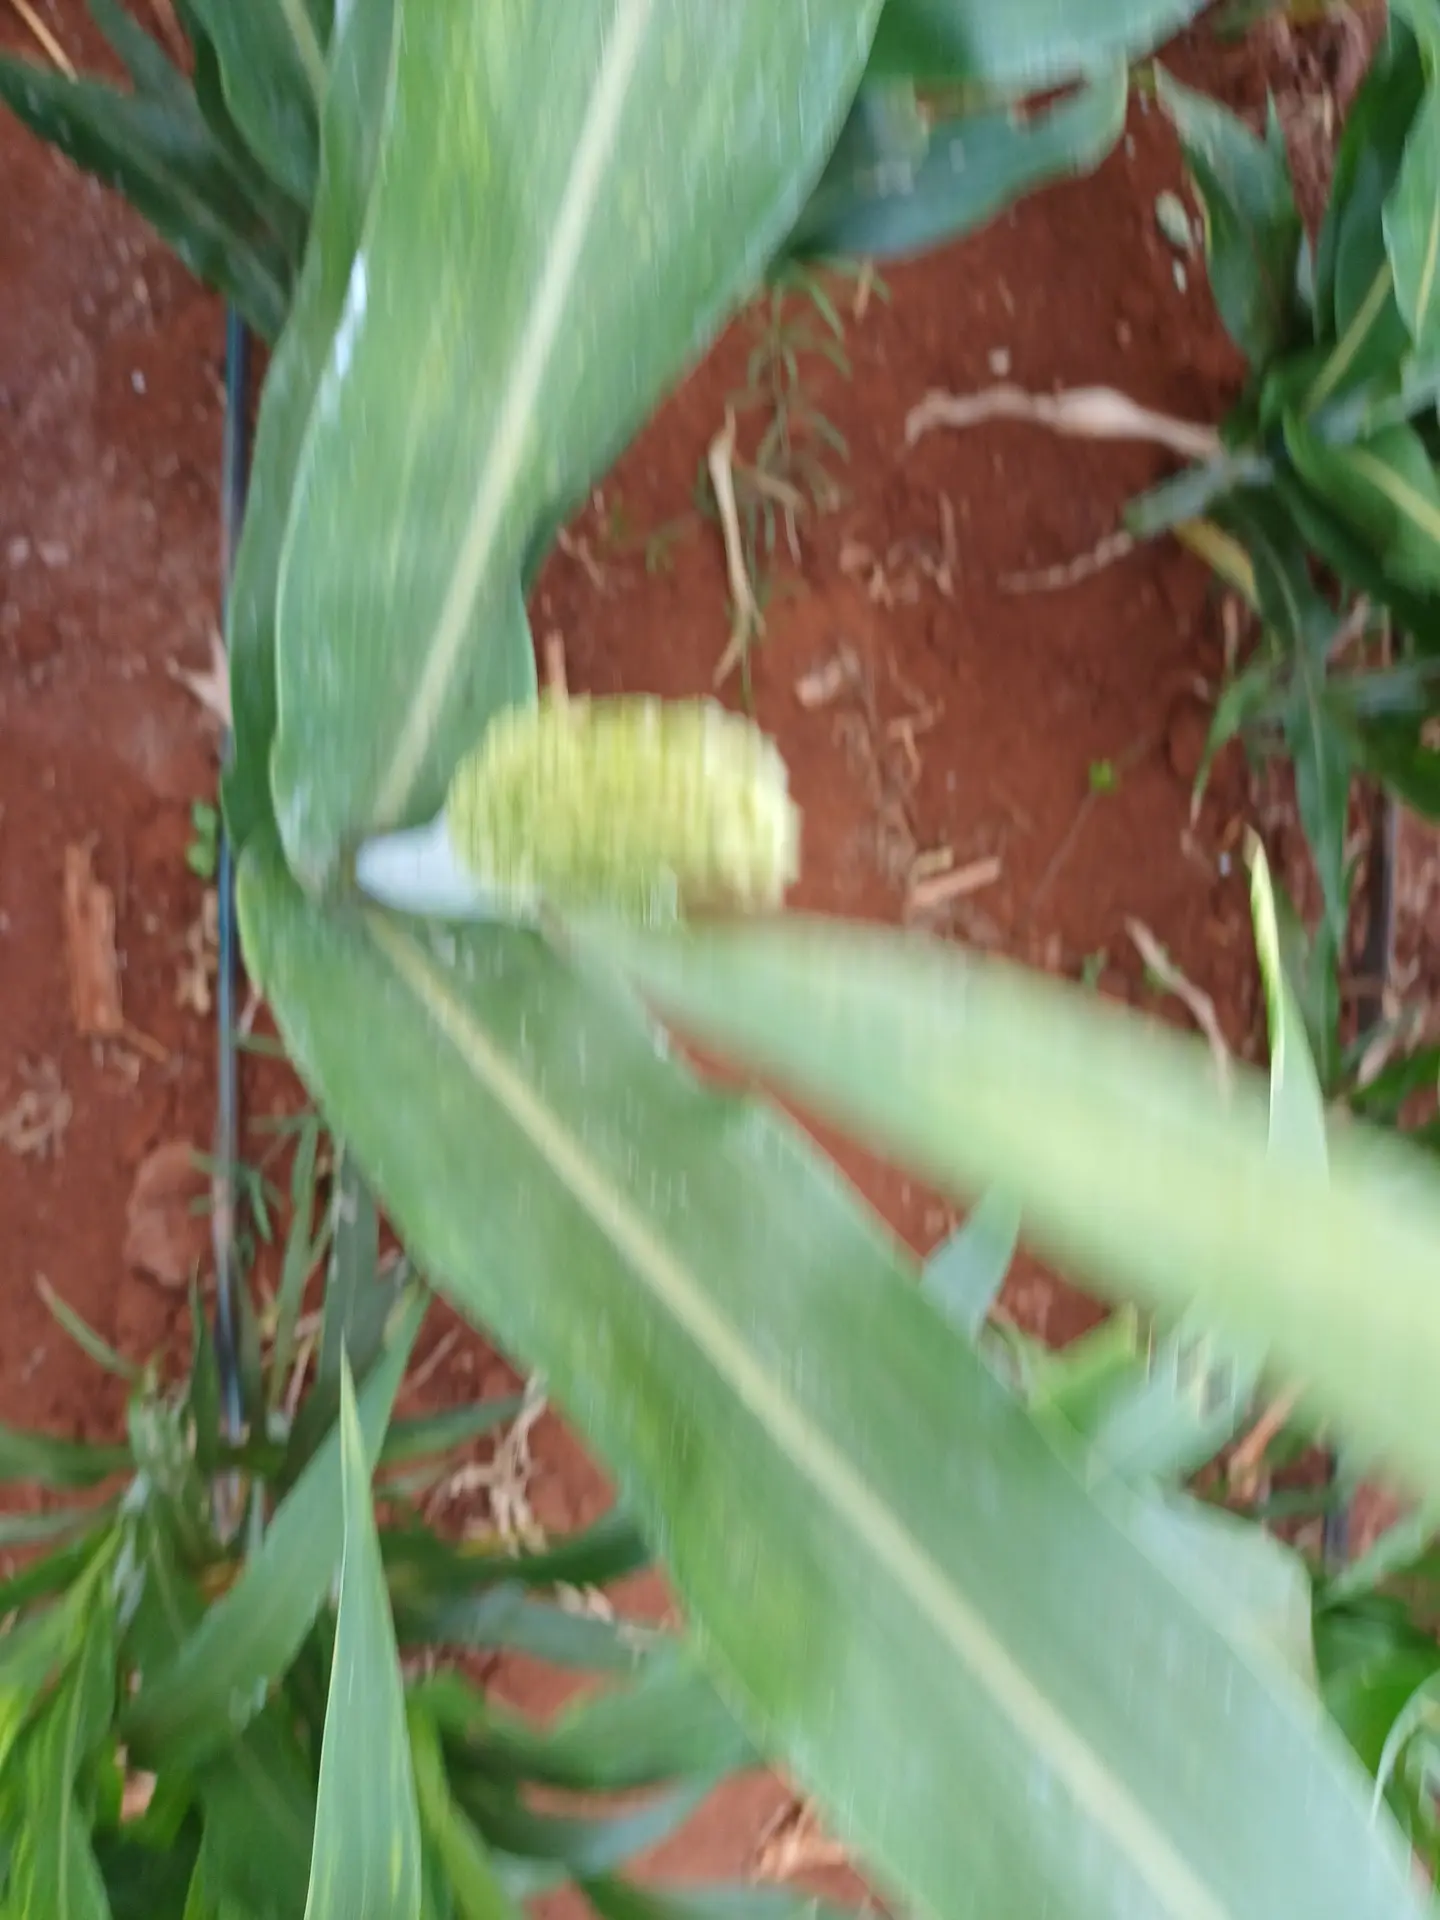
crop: sorghum
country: Kenya
